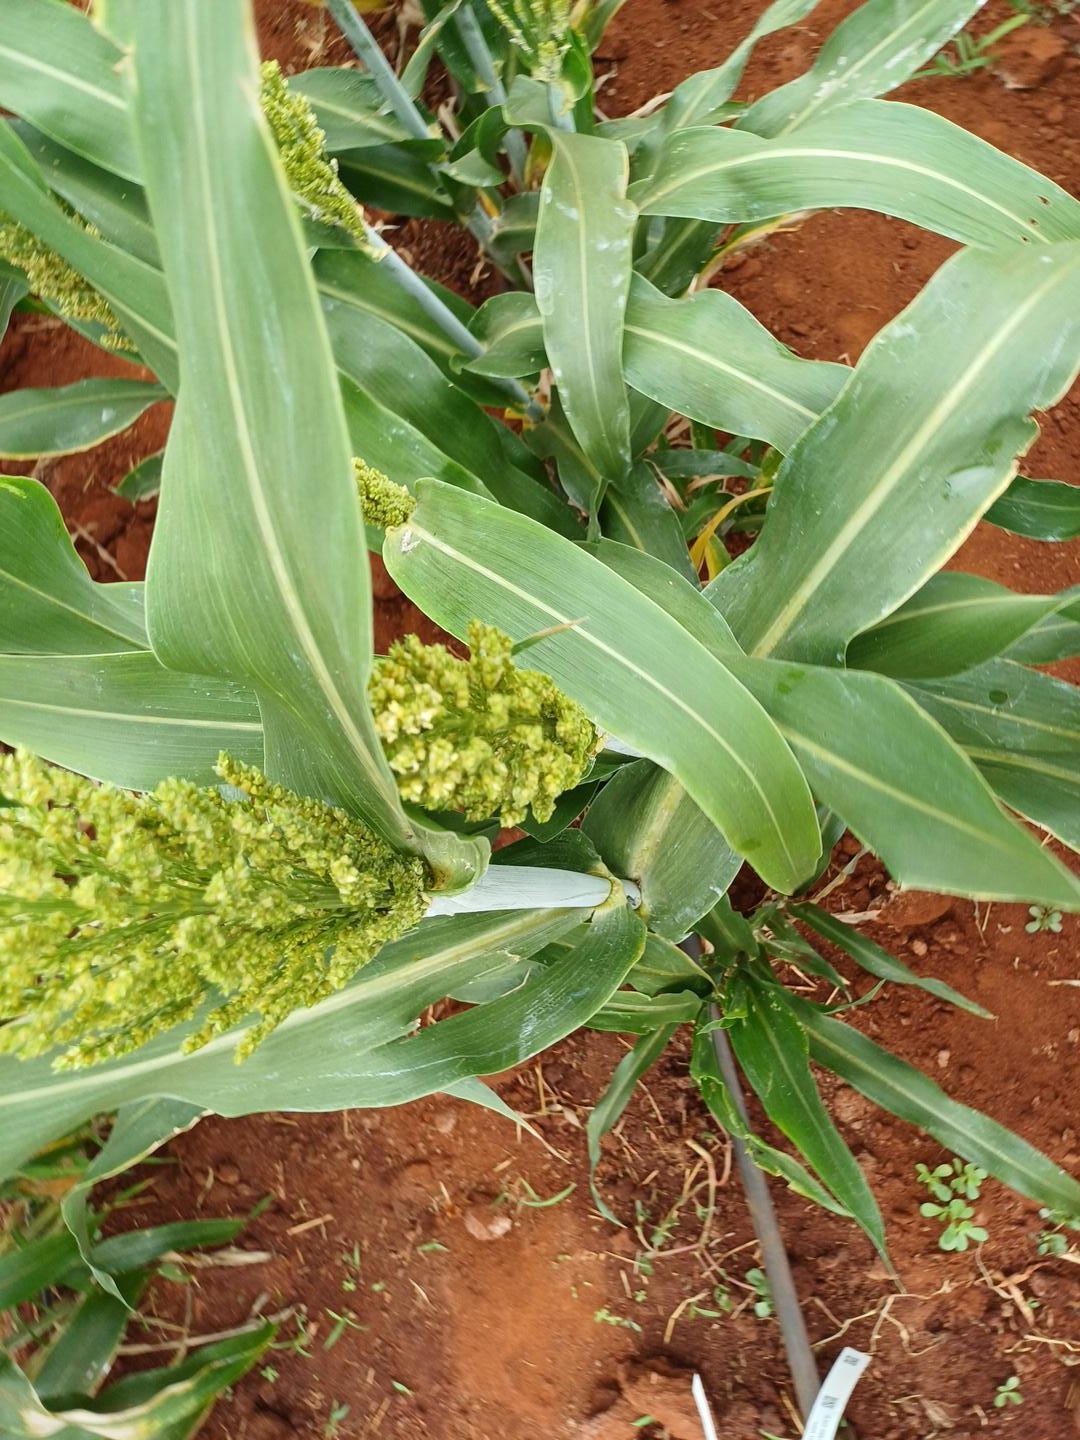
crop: sorghum
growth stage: heading tuber
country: Kenya
